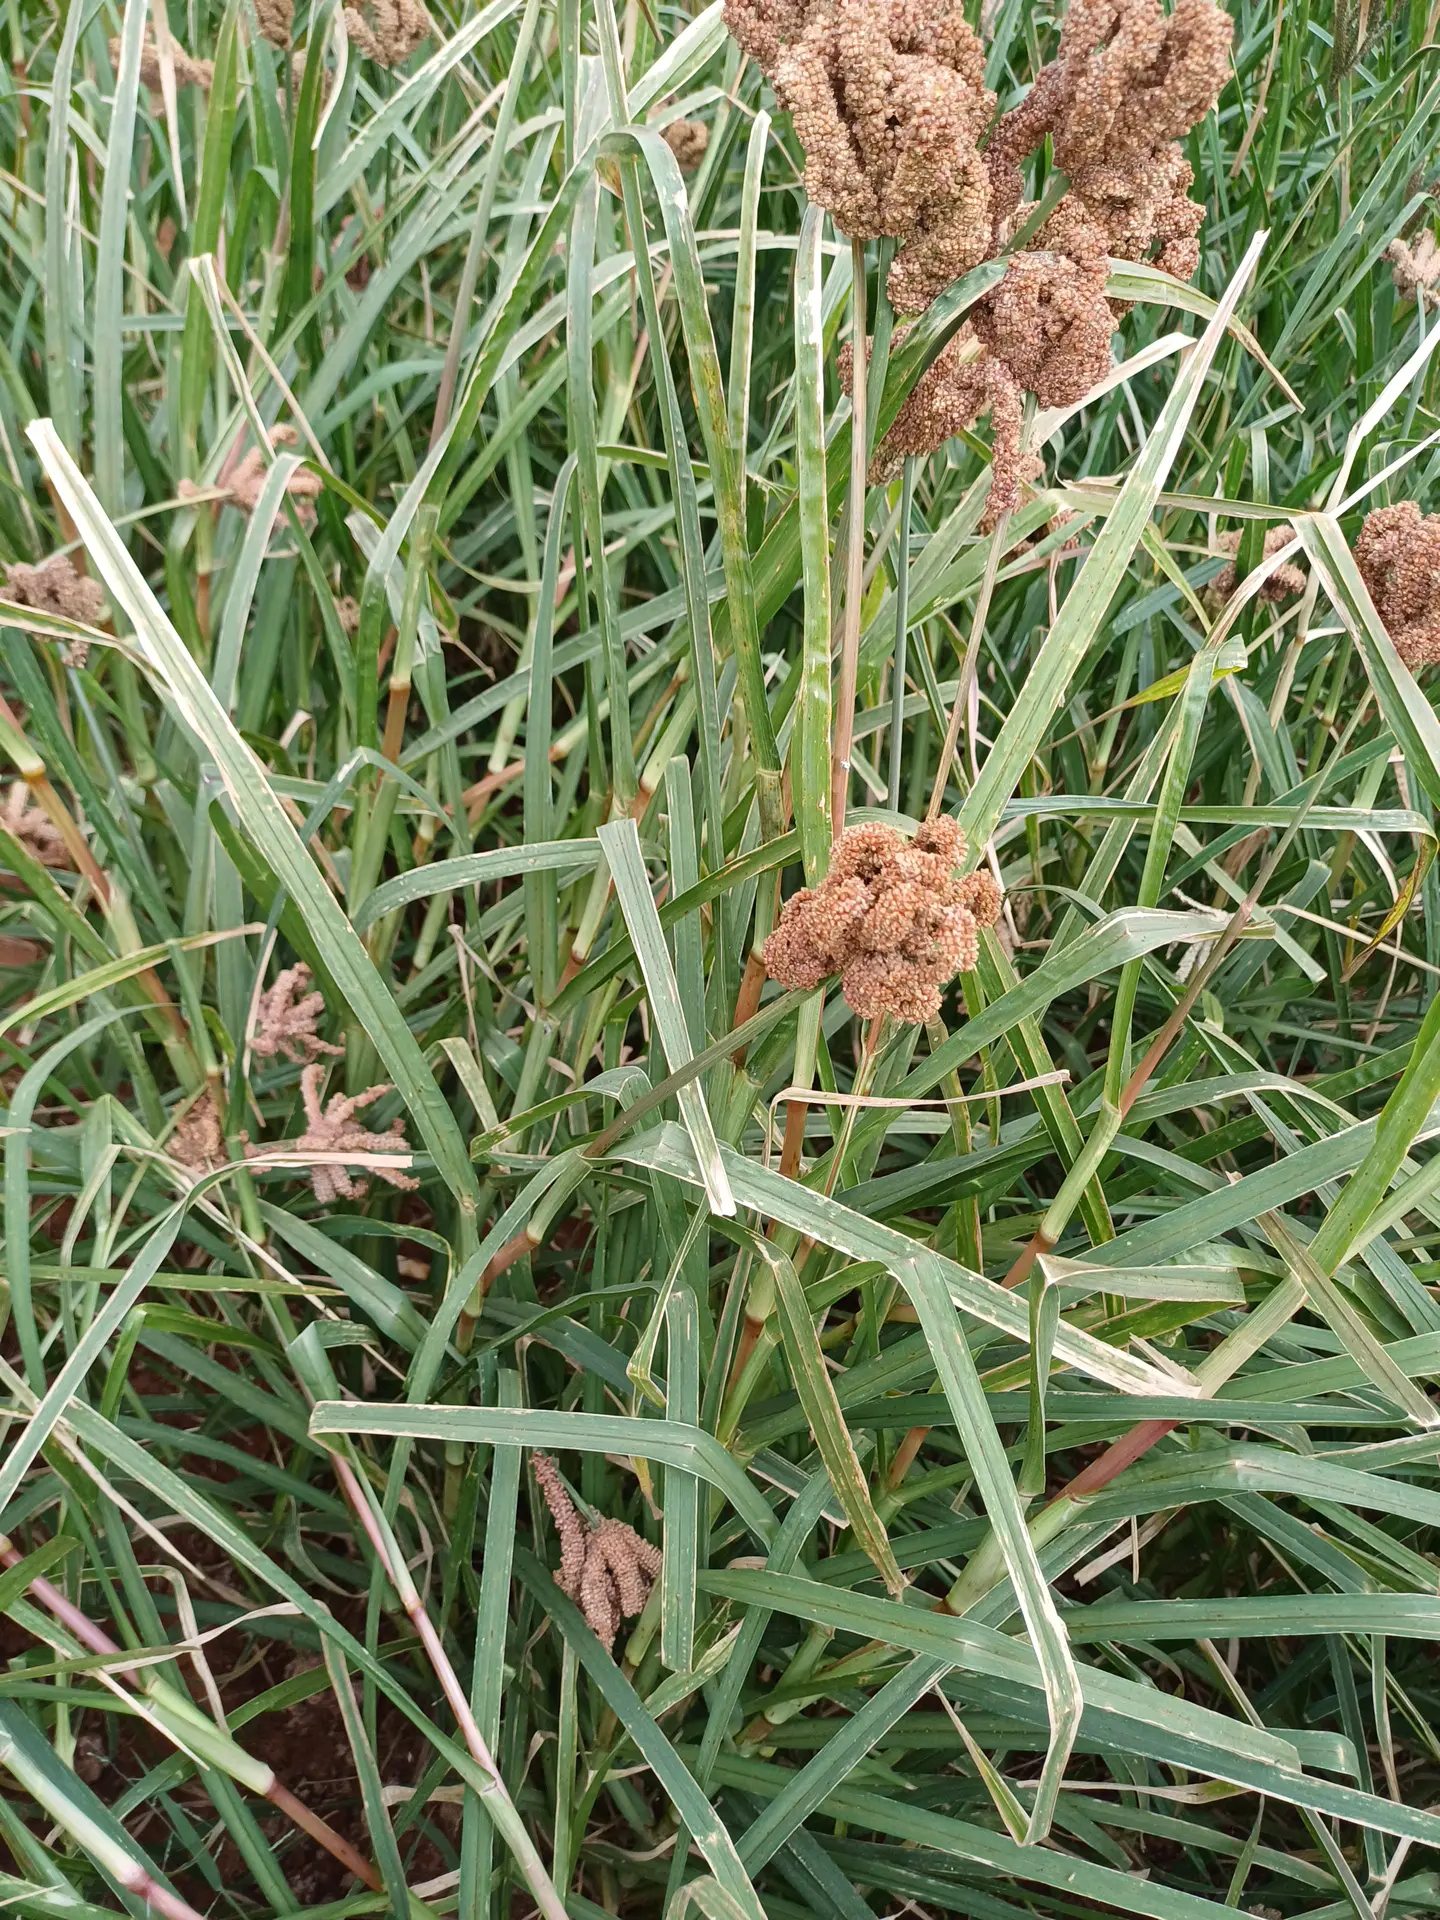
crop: finger millet
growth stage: filling grain
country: Kenya
